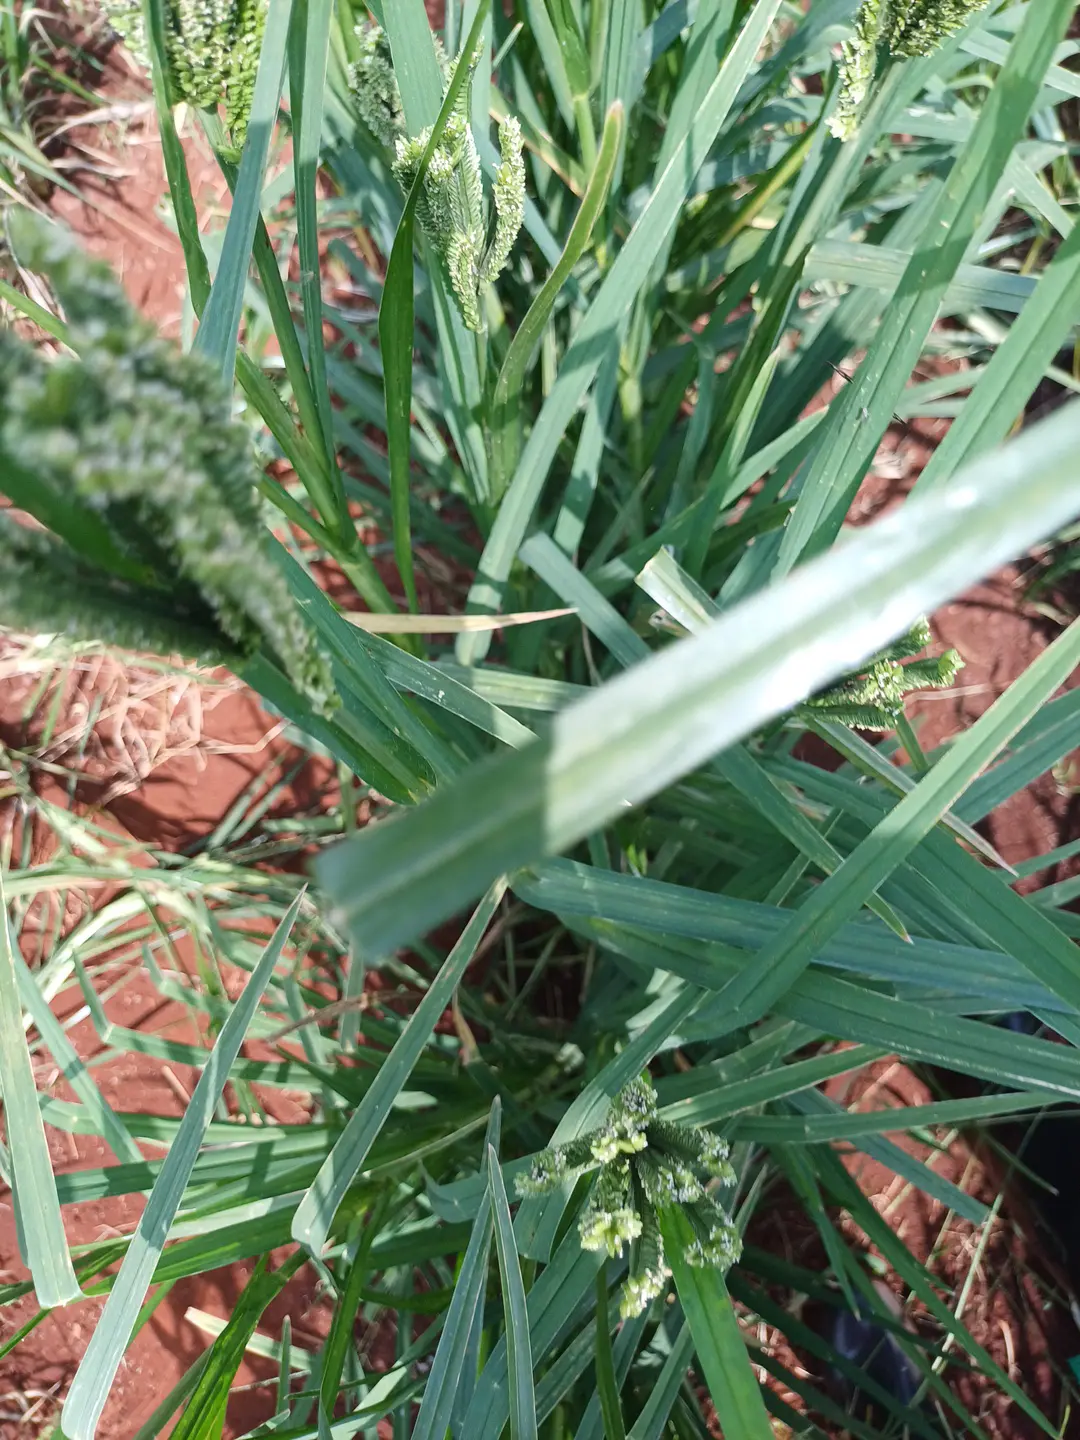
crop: finger millet
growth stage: flowering
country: Kenya
